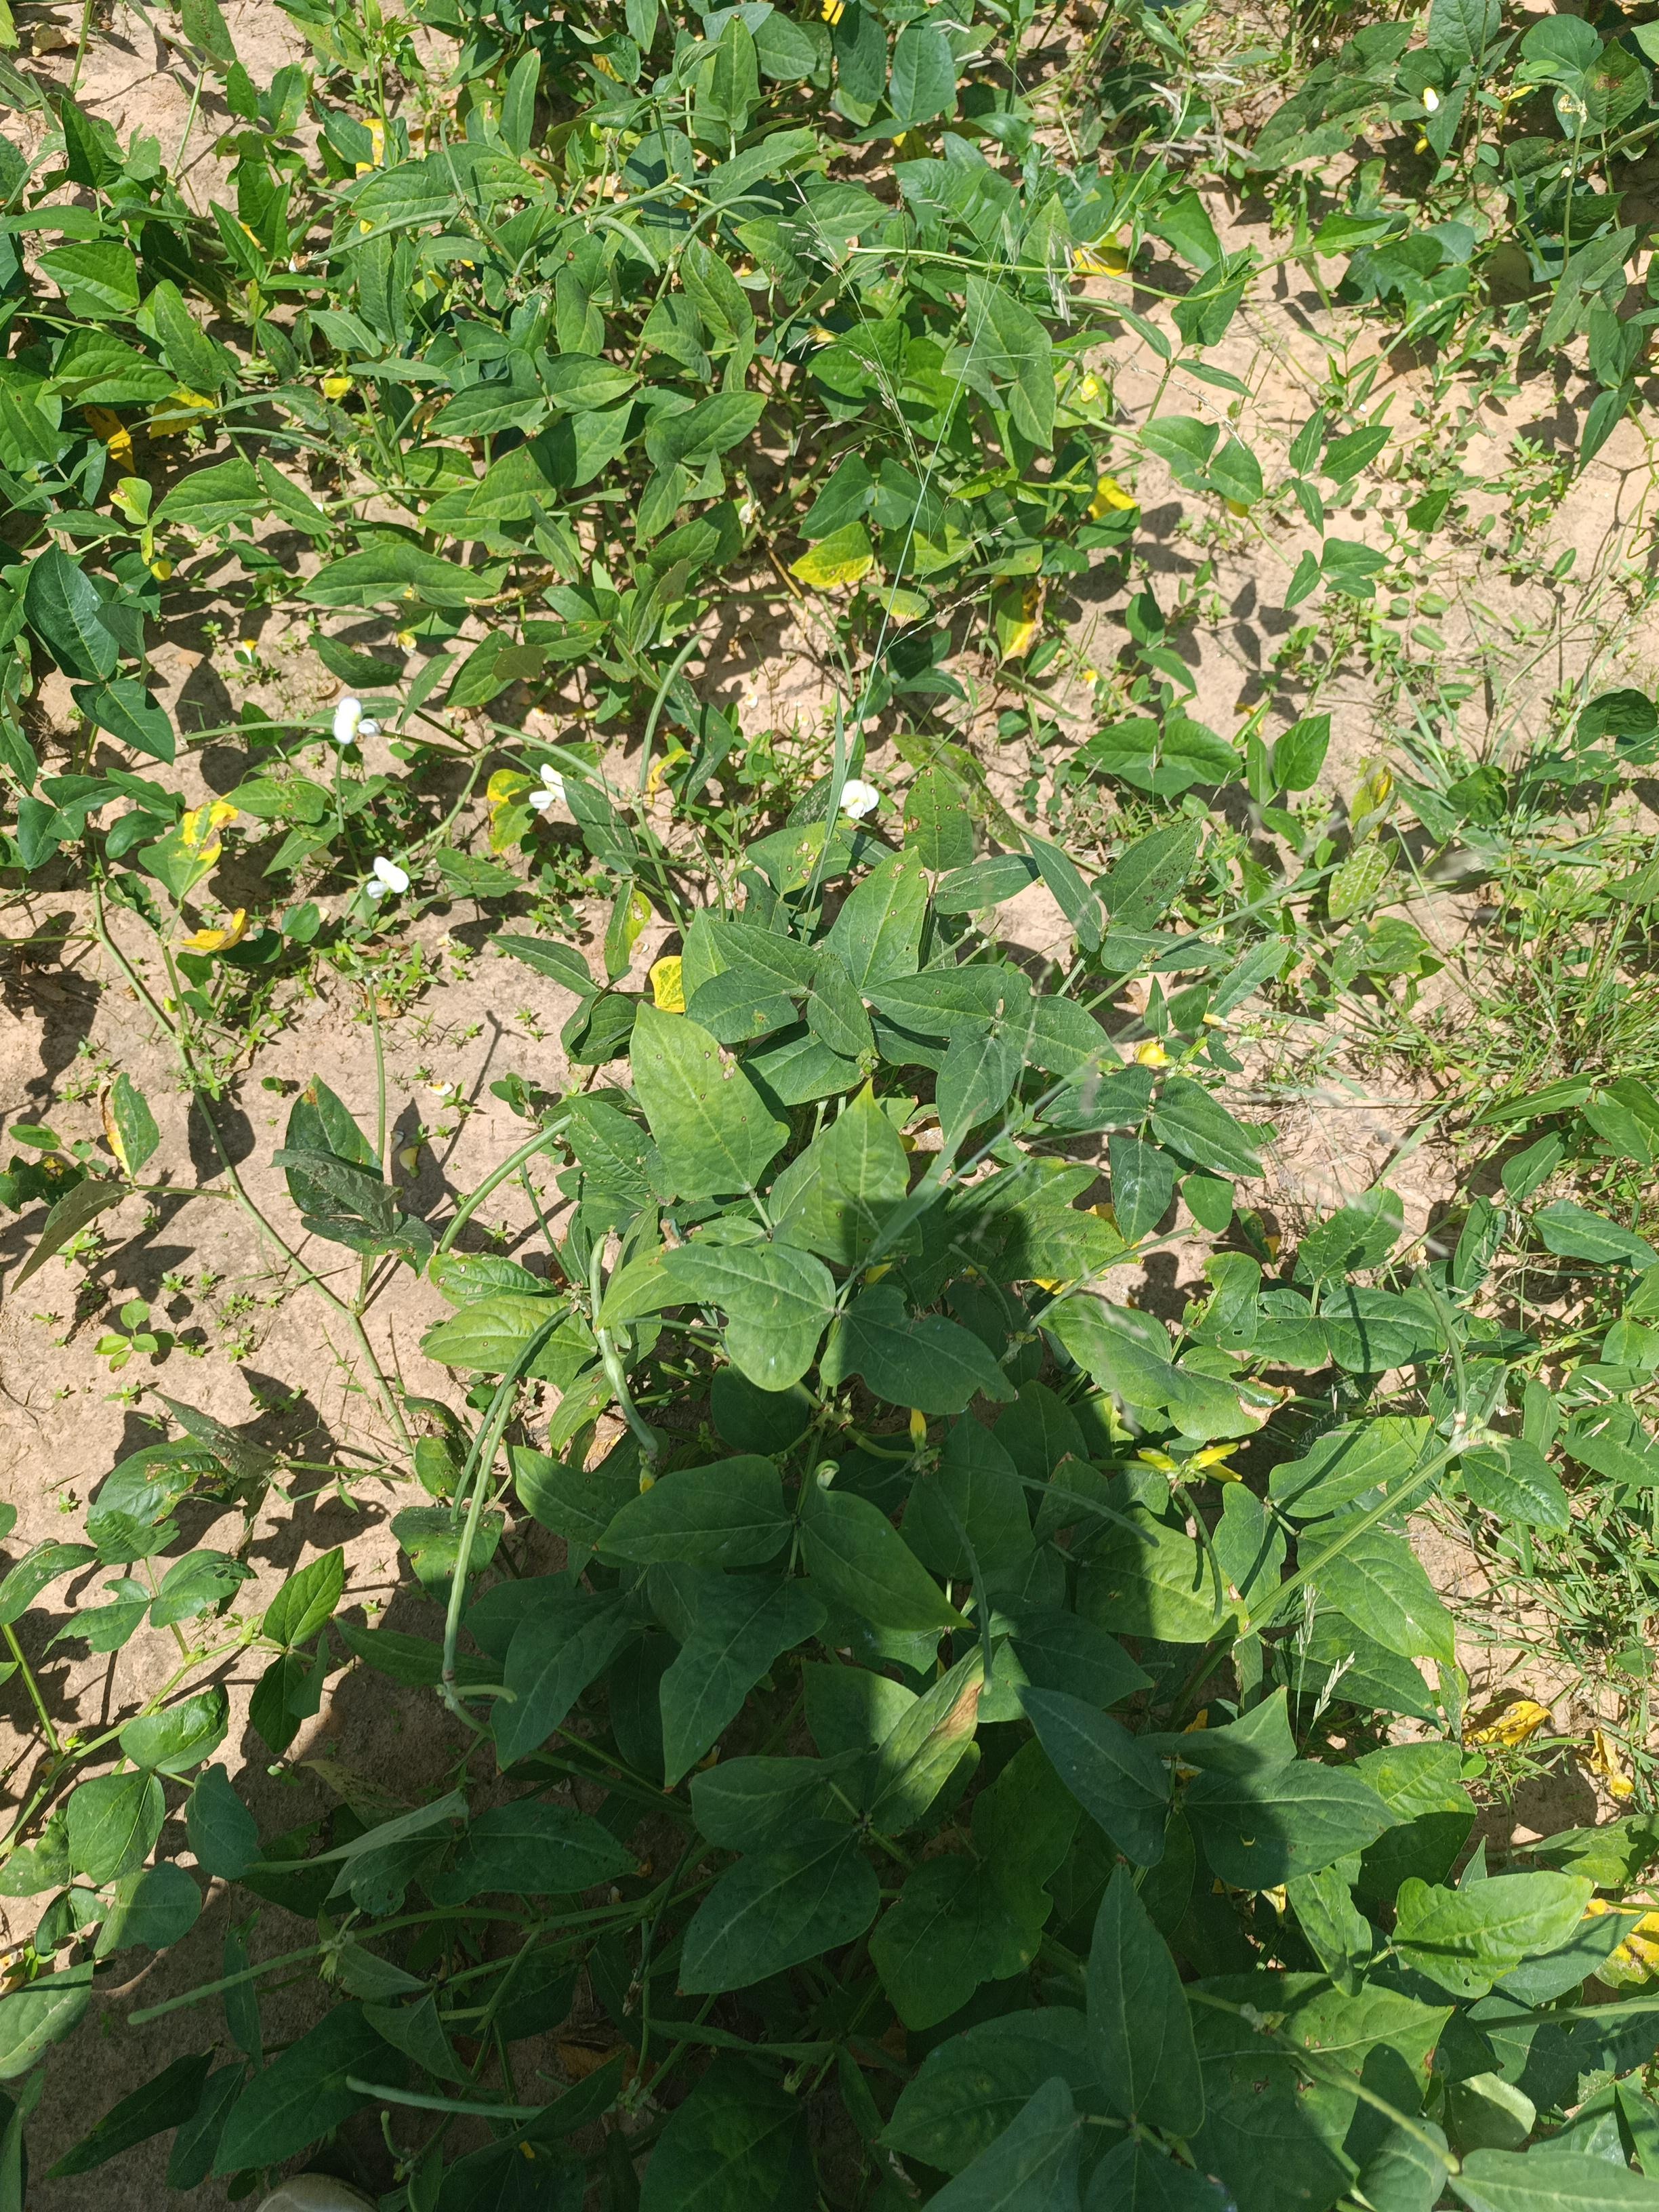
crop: cowpea
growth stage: development pod
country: Nigeria
